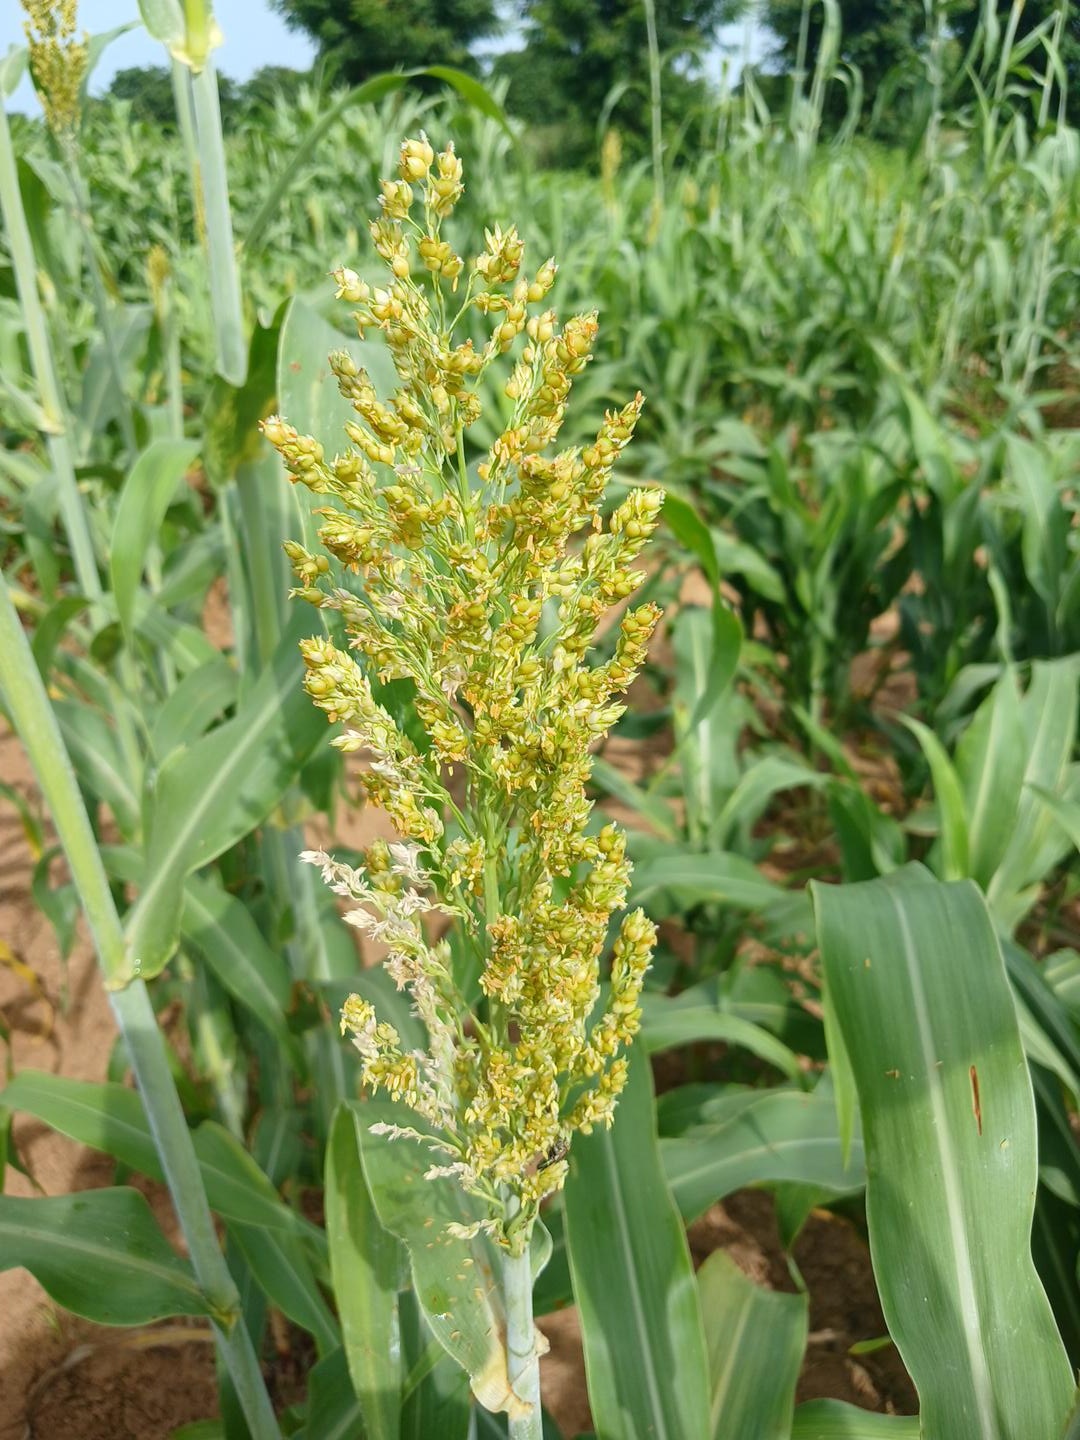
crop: sorghum
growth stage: flowering
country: Senegal
